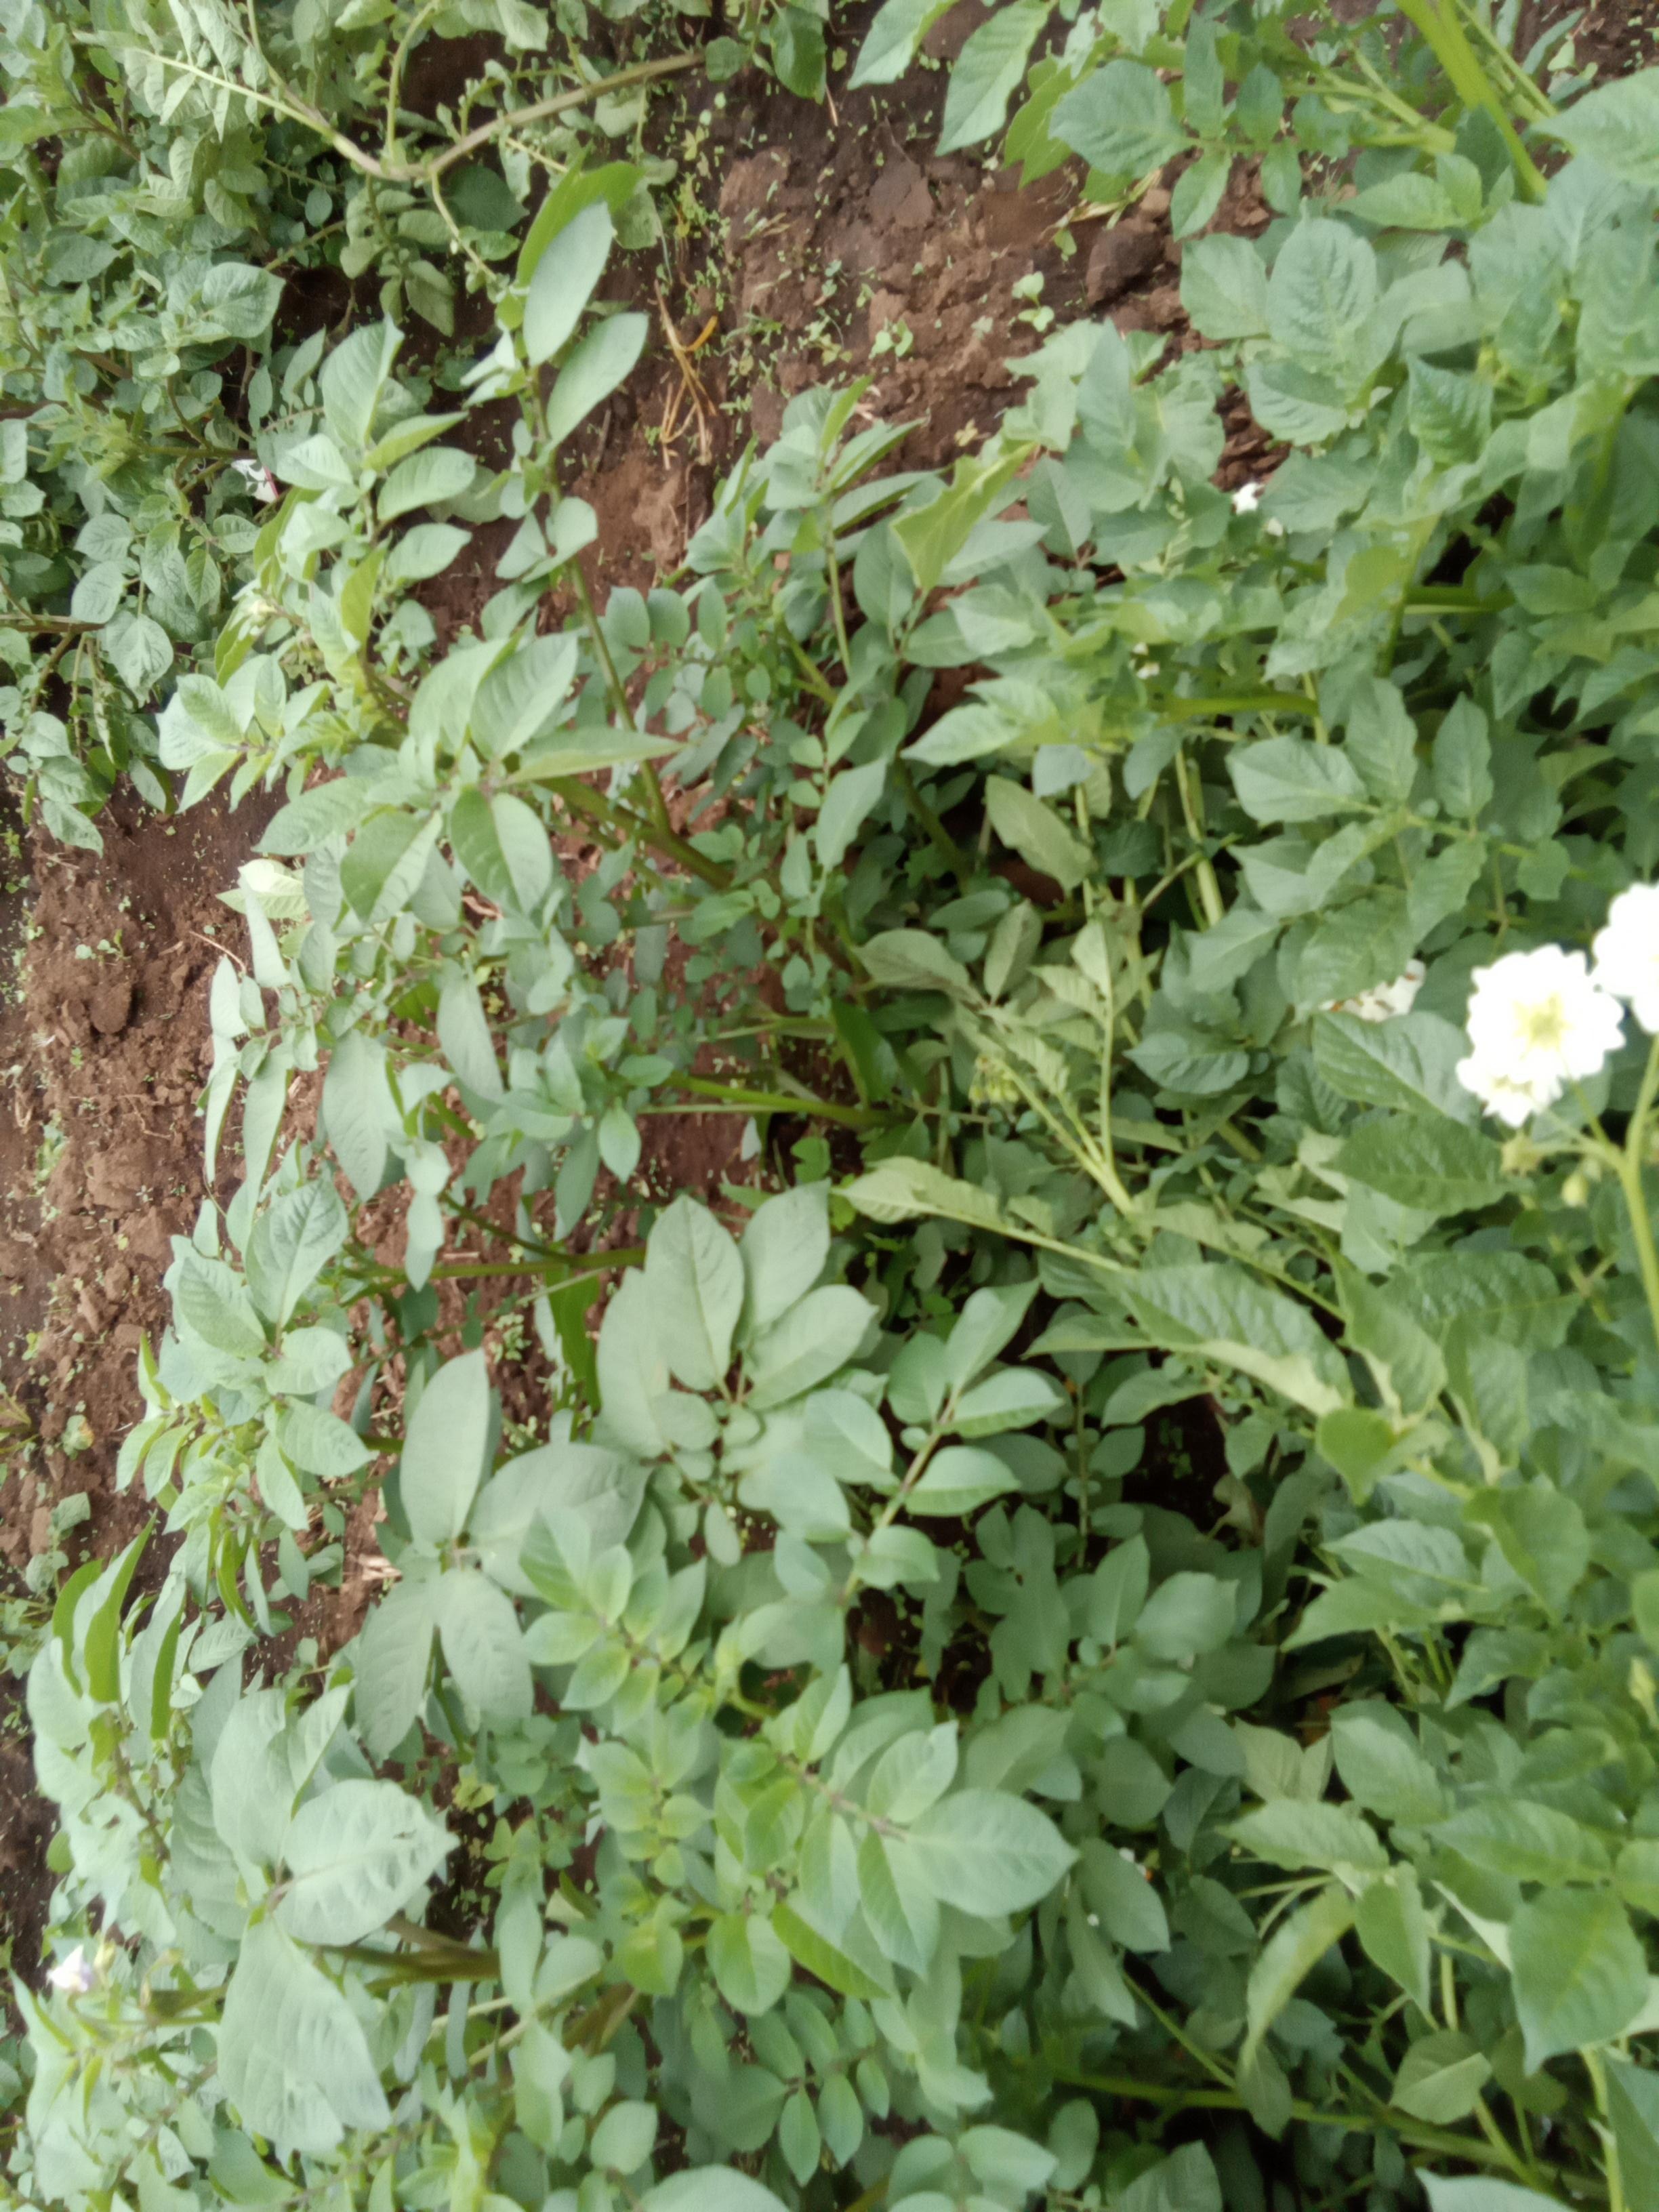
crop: potato
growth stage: vegetative
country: Kenya
